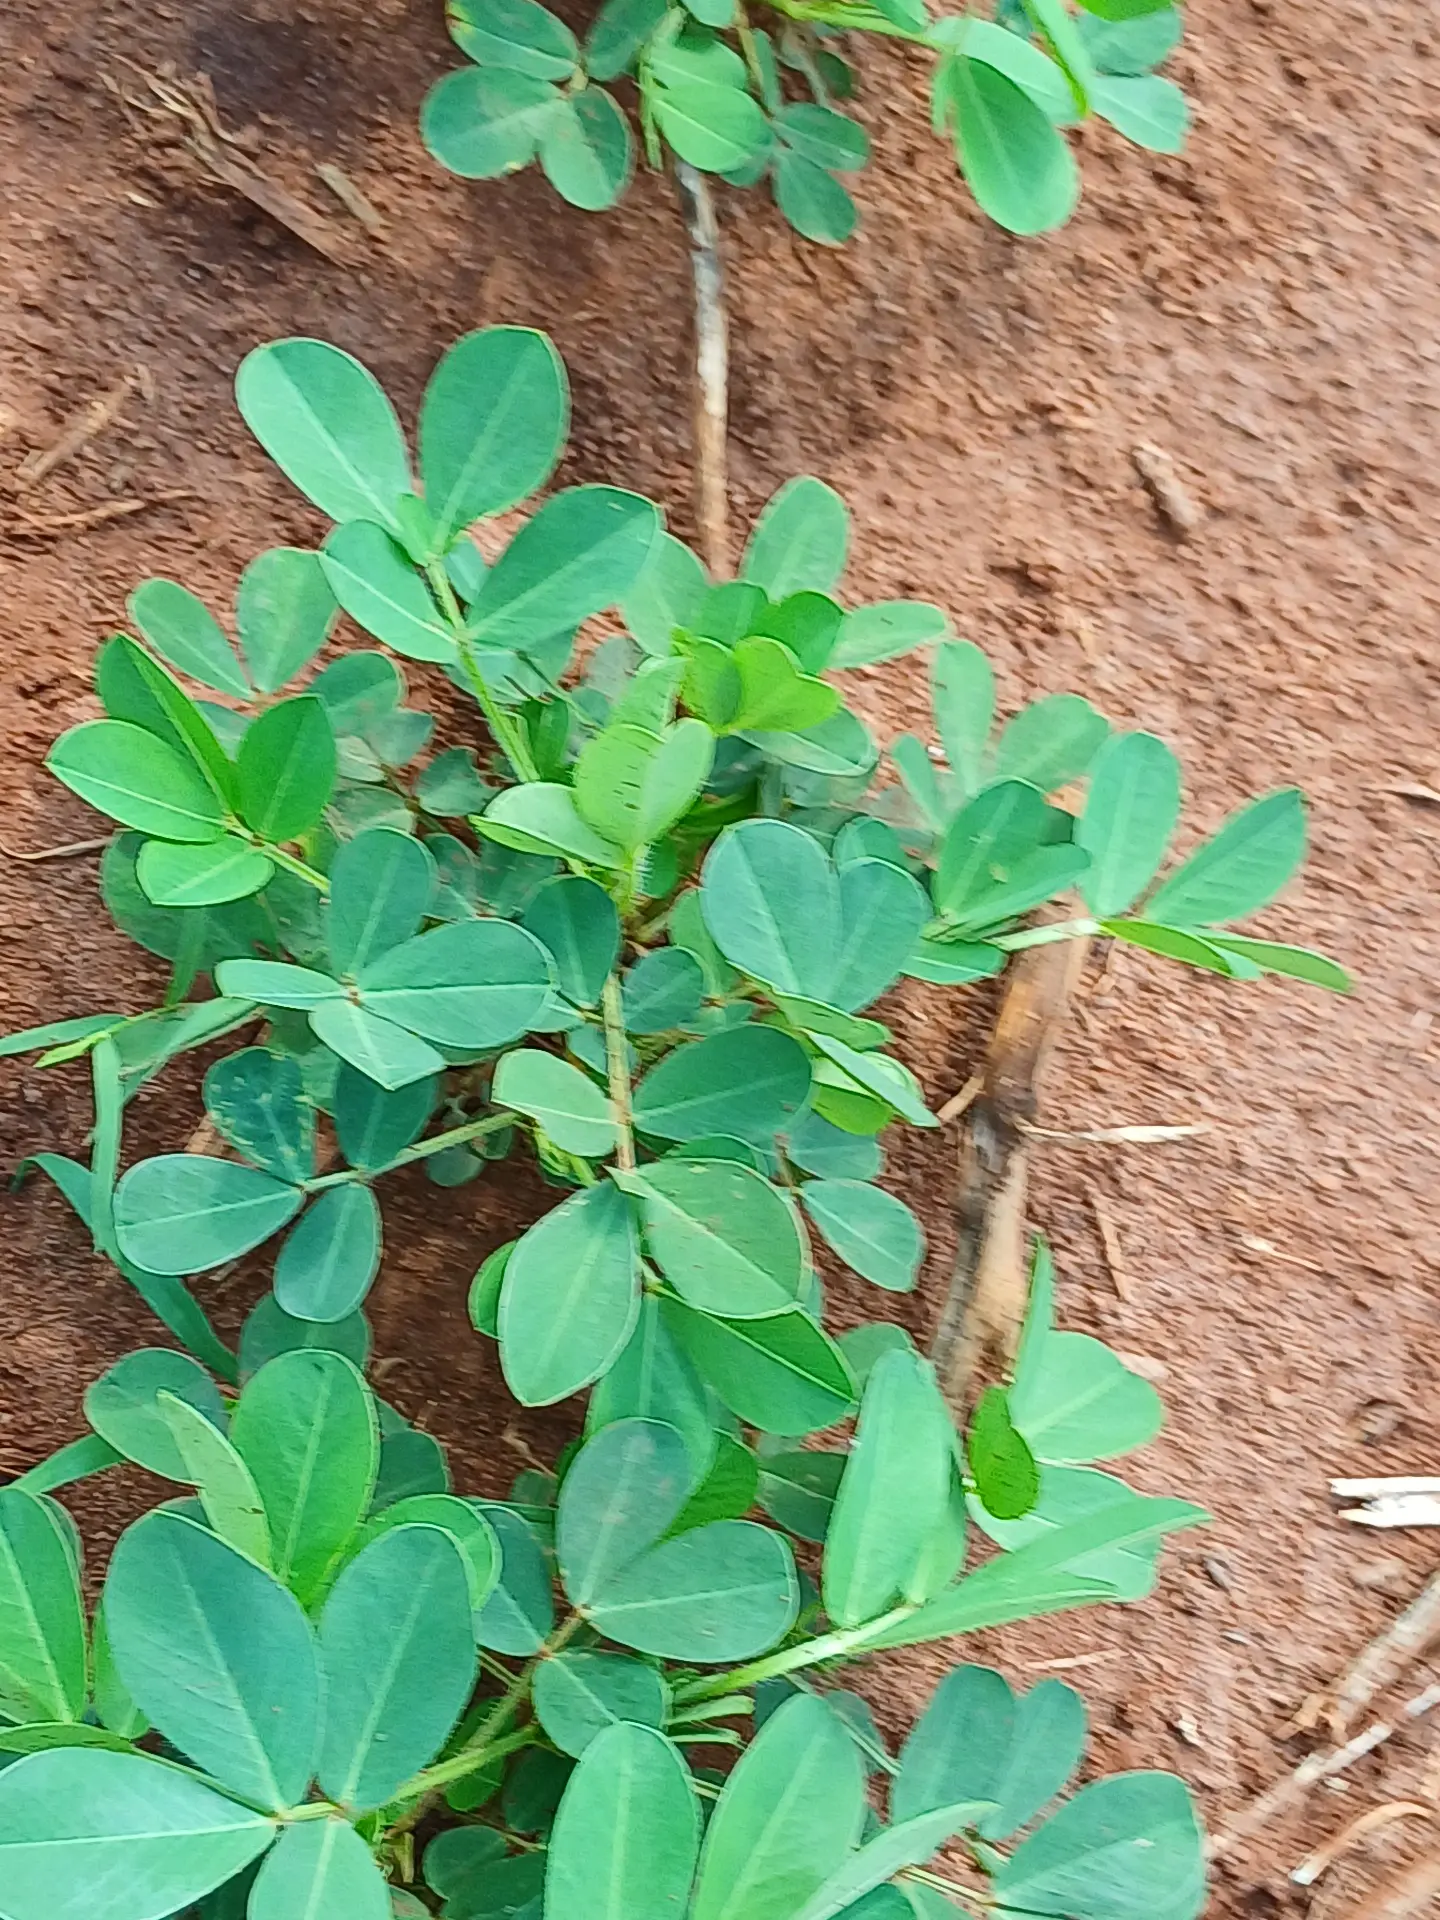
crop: groundnut
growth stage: vegetative
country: Kenya
